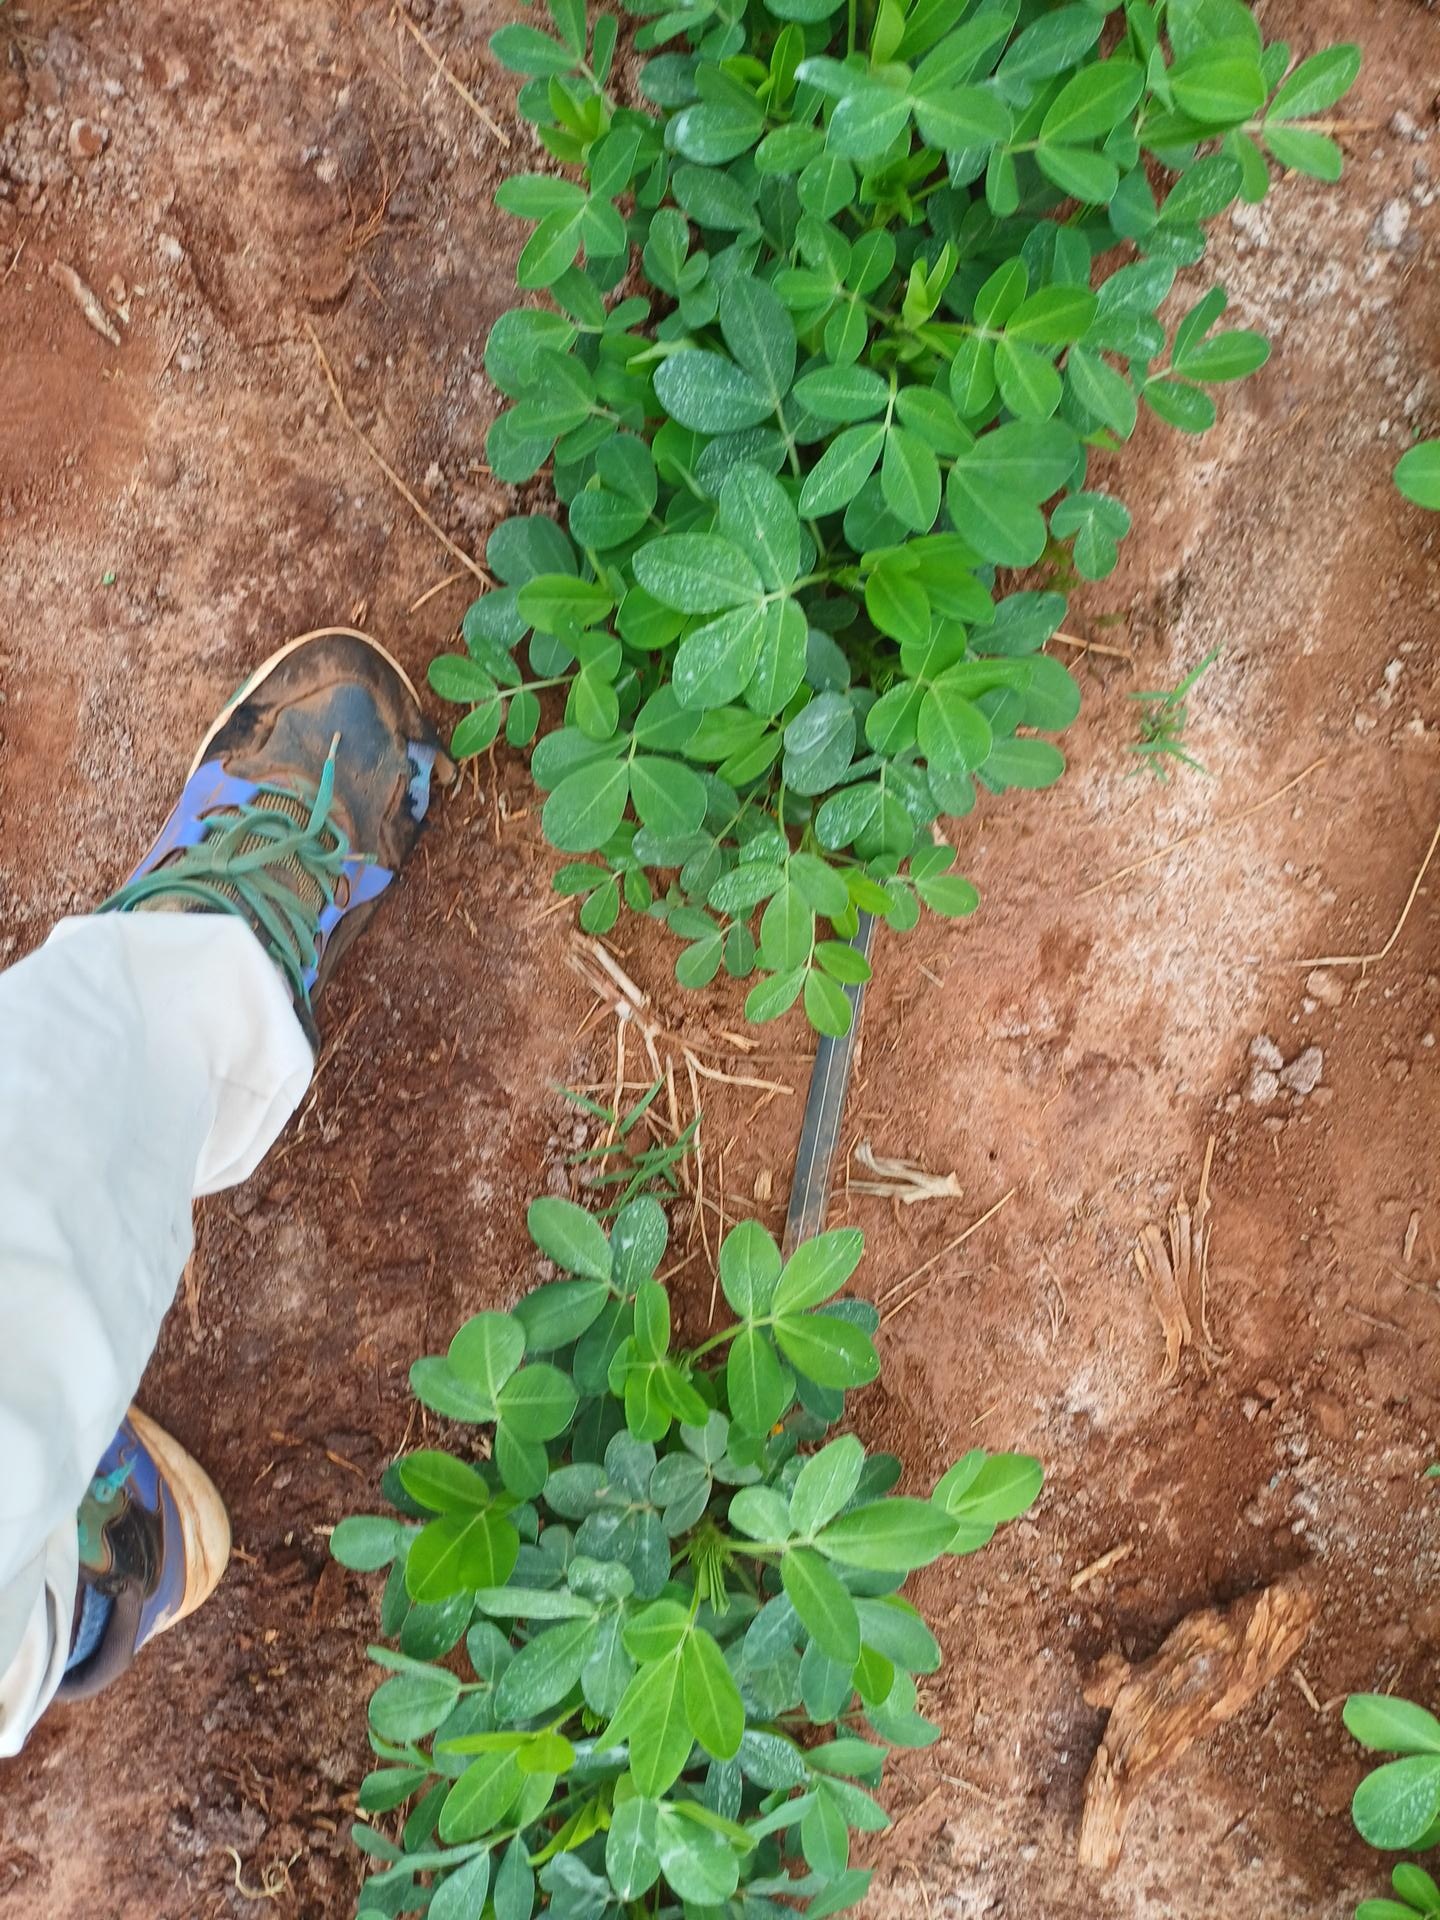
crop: groundnut
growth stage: vegetative
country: Kenya
